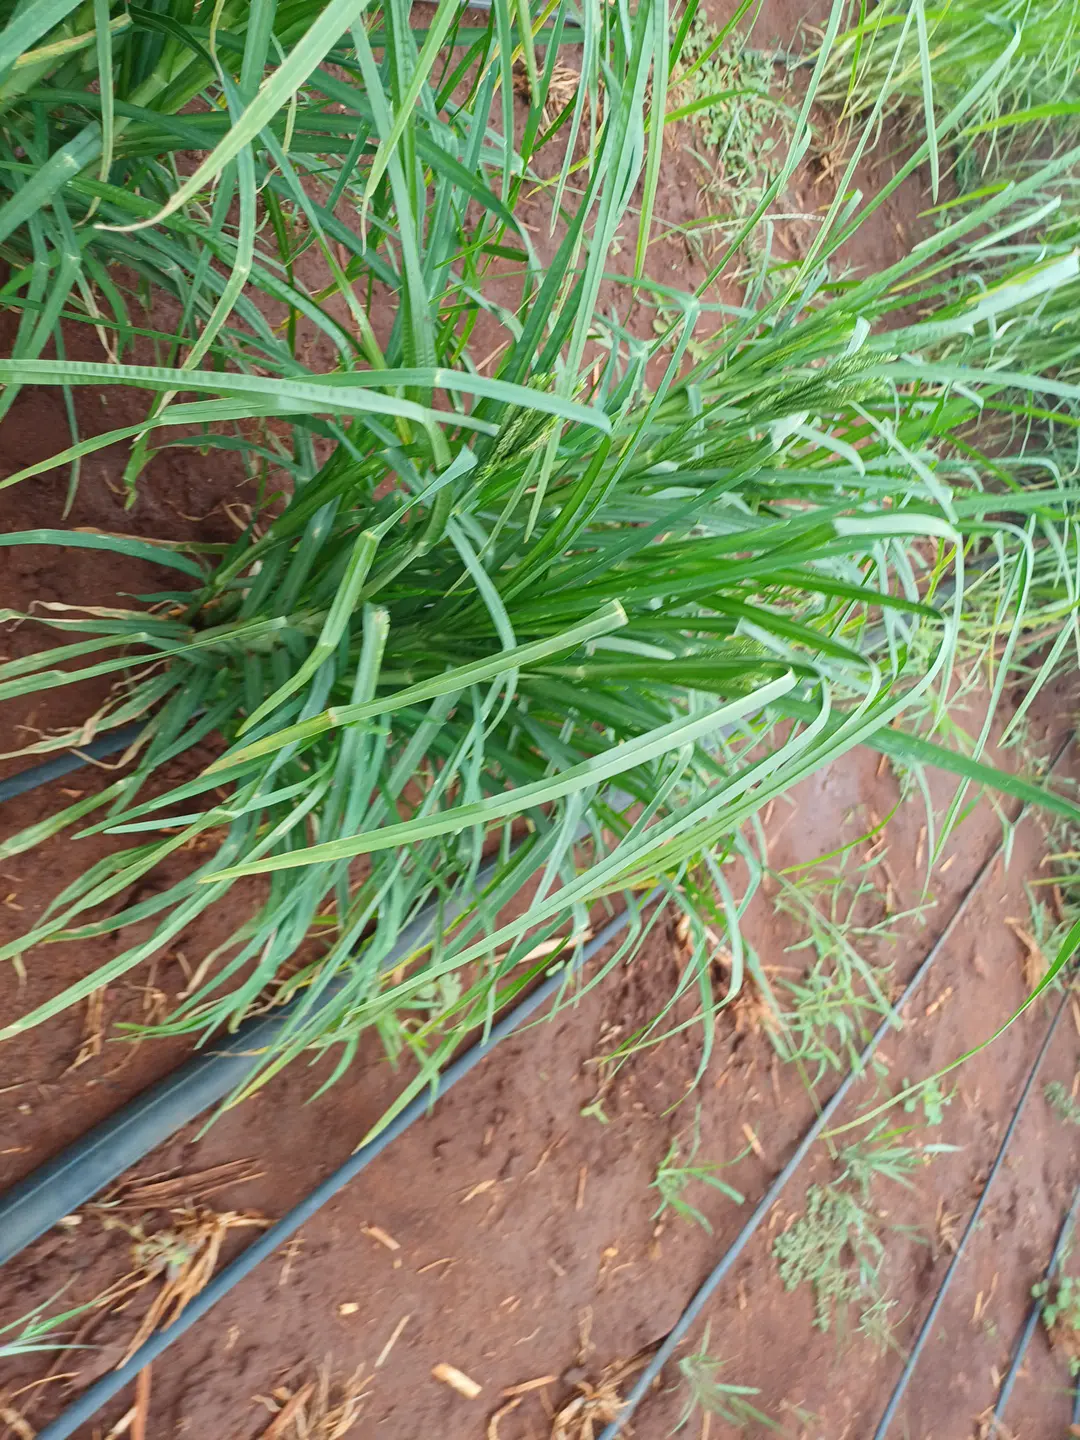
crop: finger millet
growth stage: heading tuber
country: Kenya
